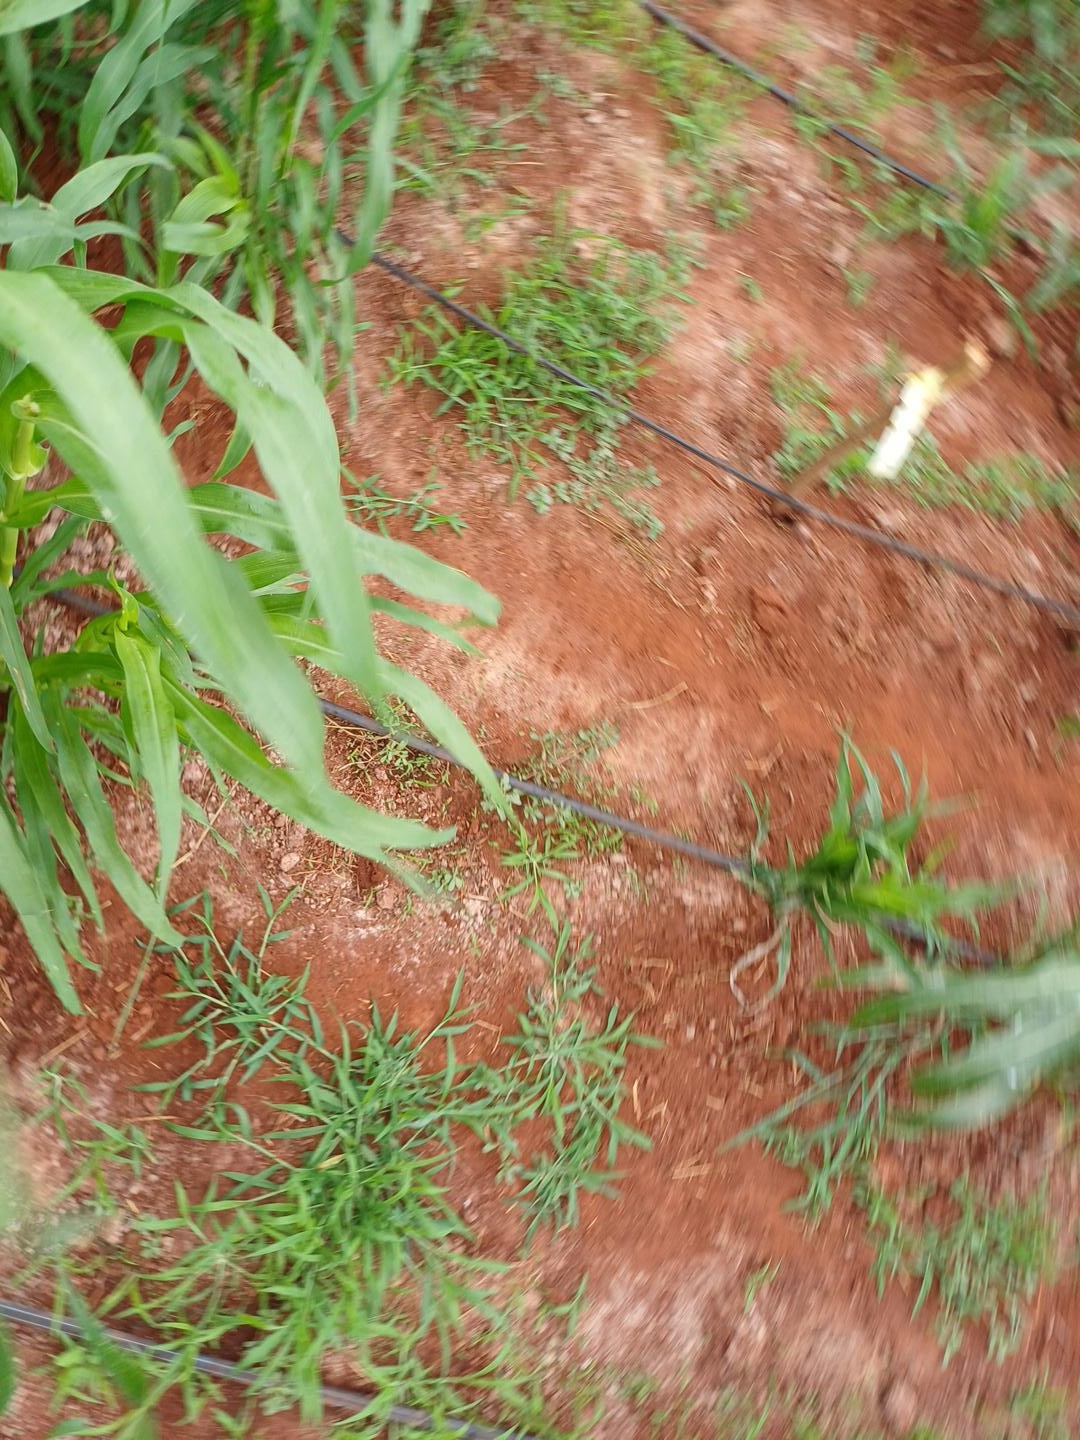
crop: pearl millet
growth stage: flowering
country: Kenya
